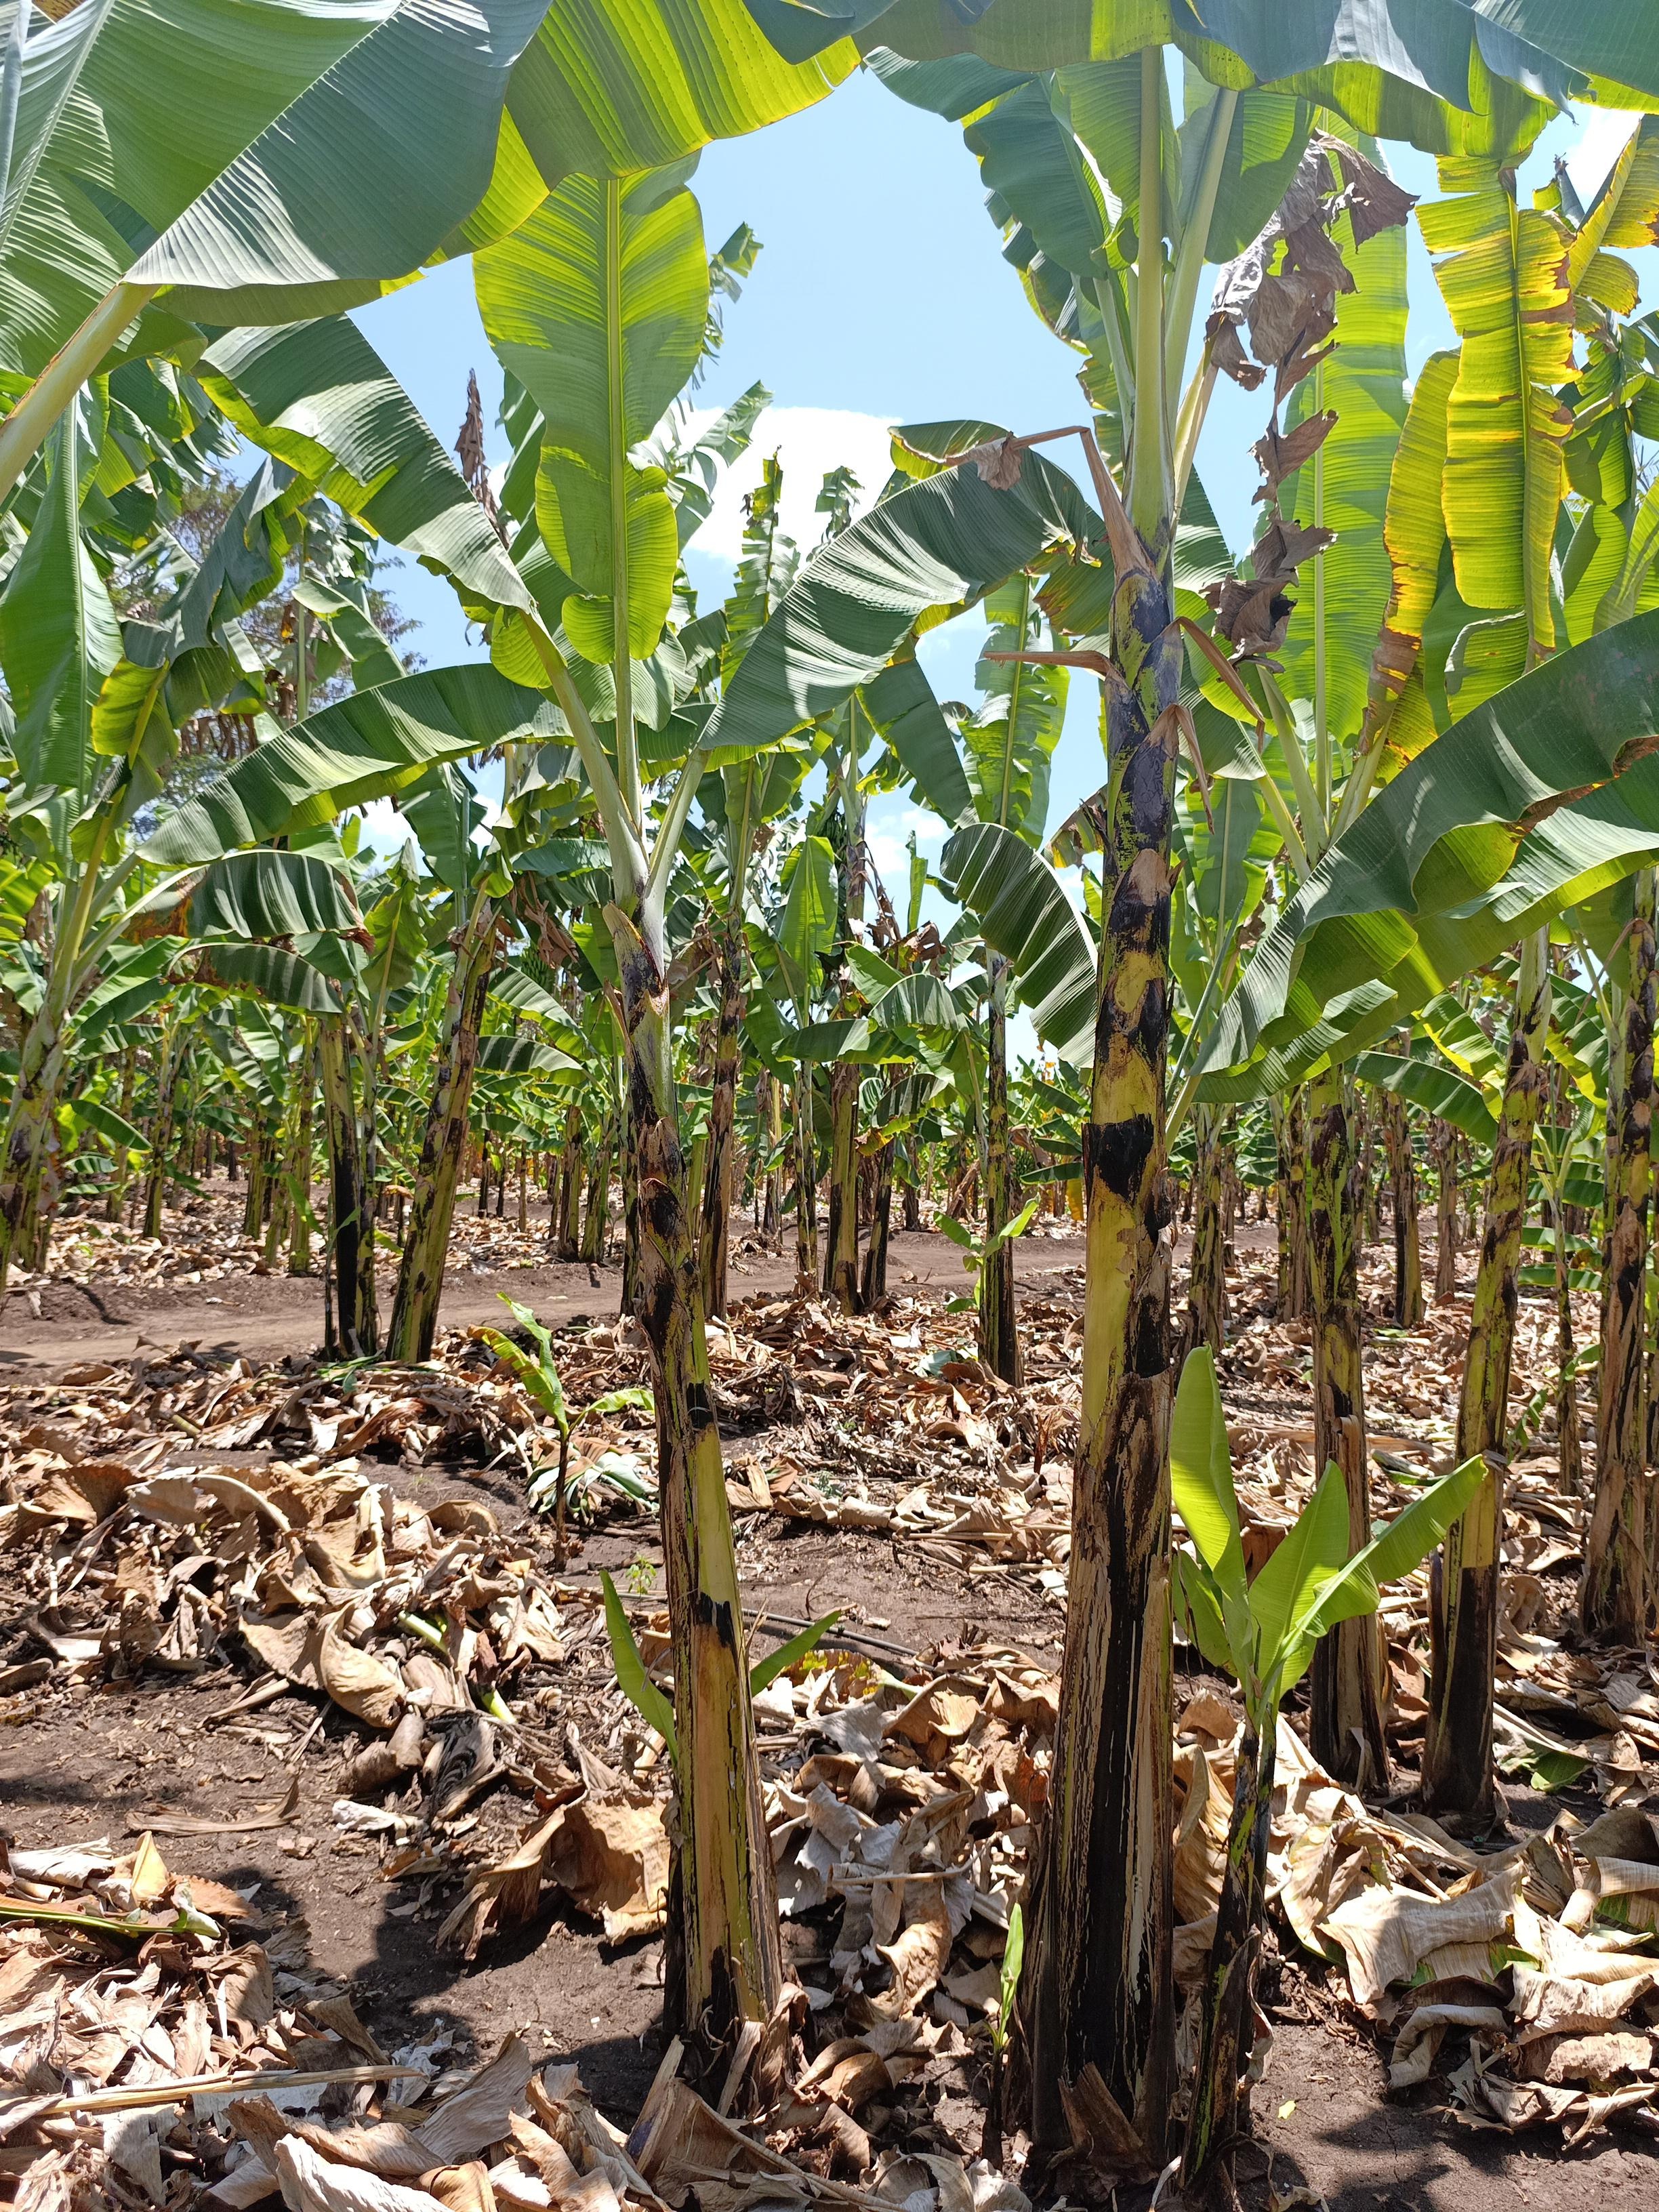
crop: banana
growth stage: vegetative
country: Tanzania
